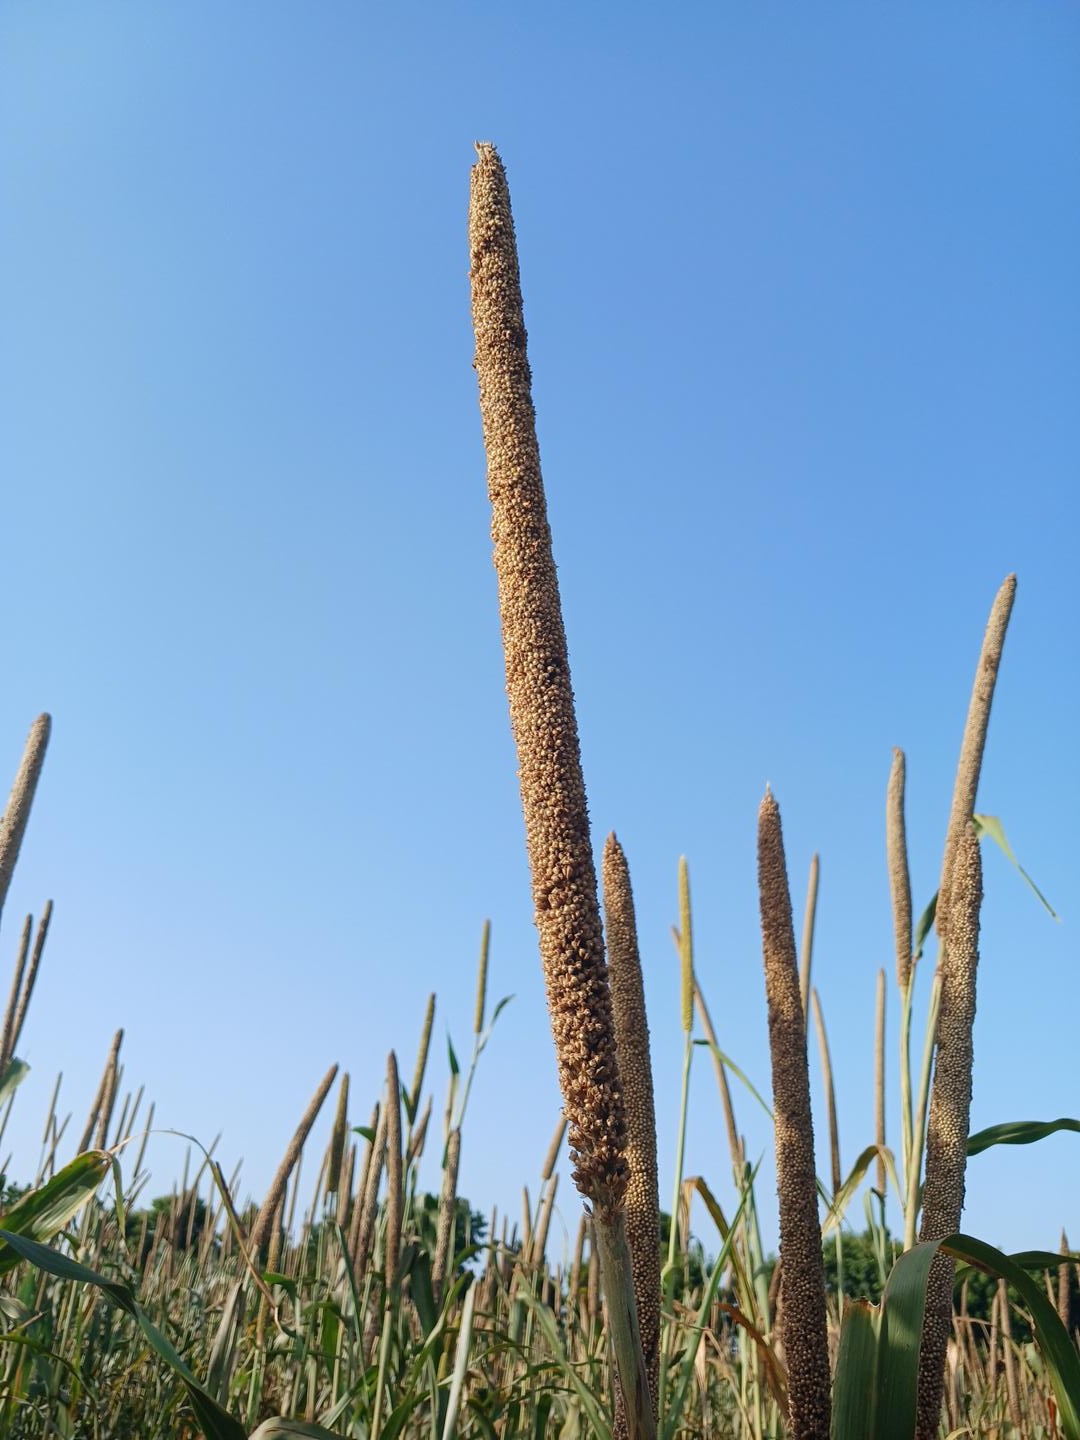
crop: pearl millet
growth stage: maturity
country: Senegal
